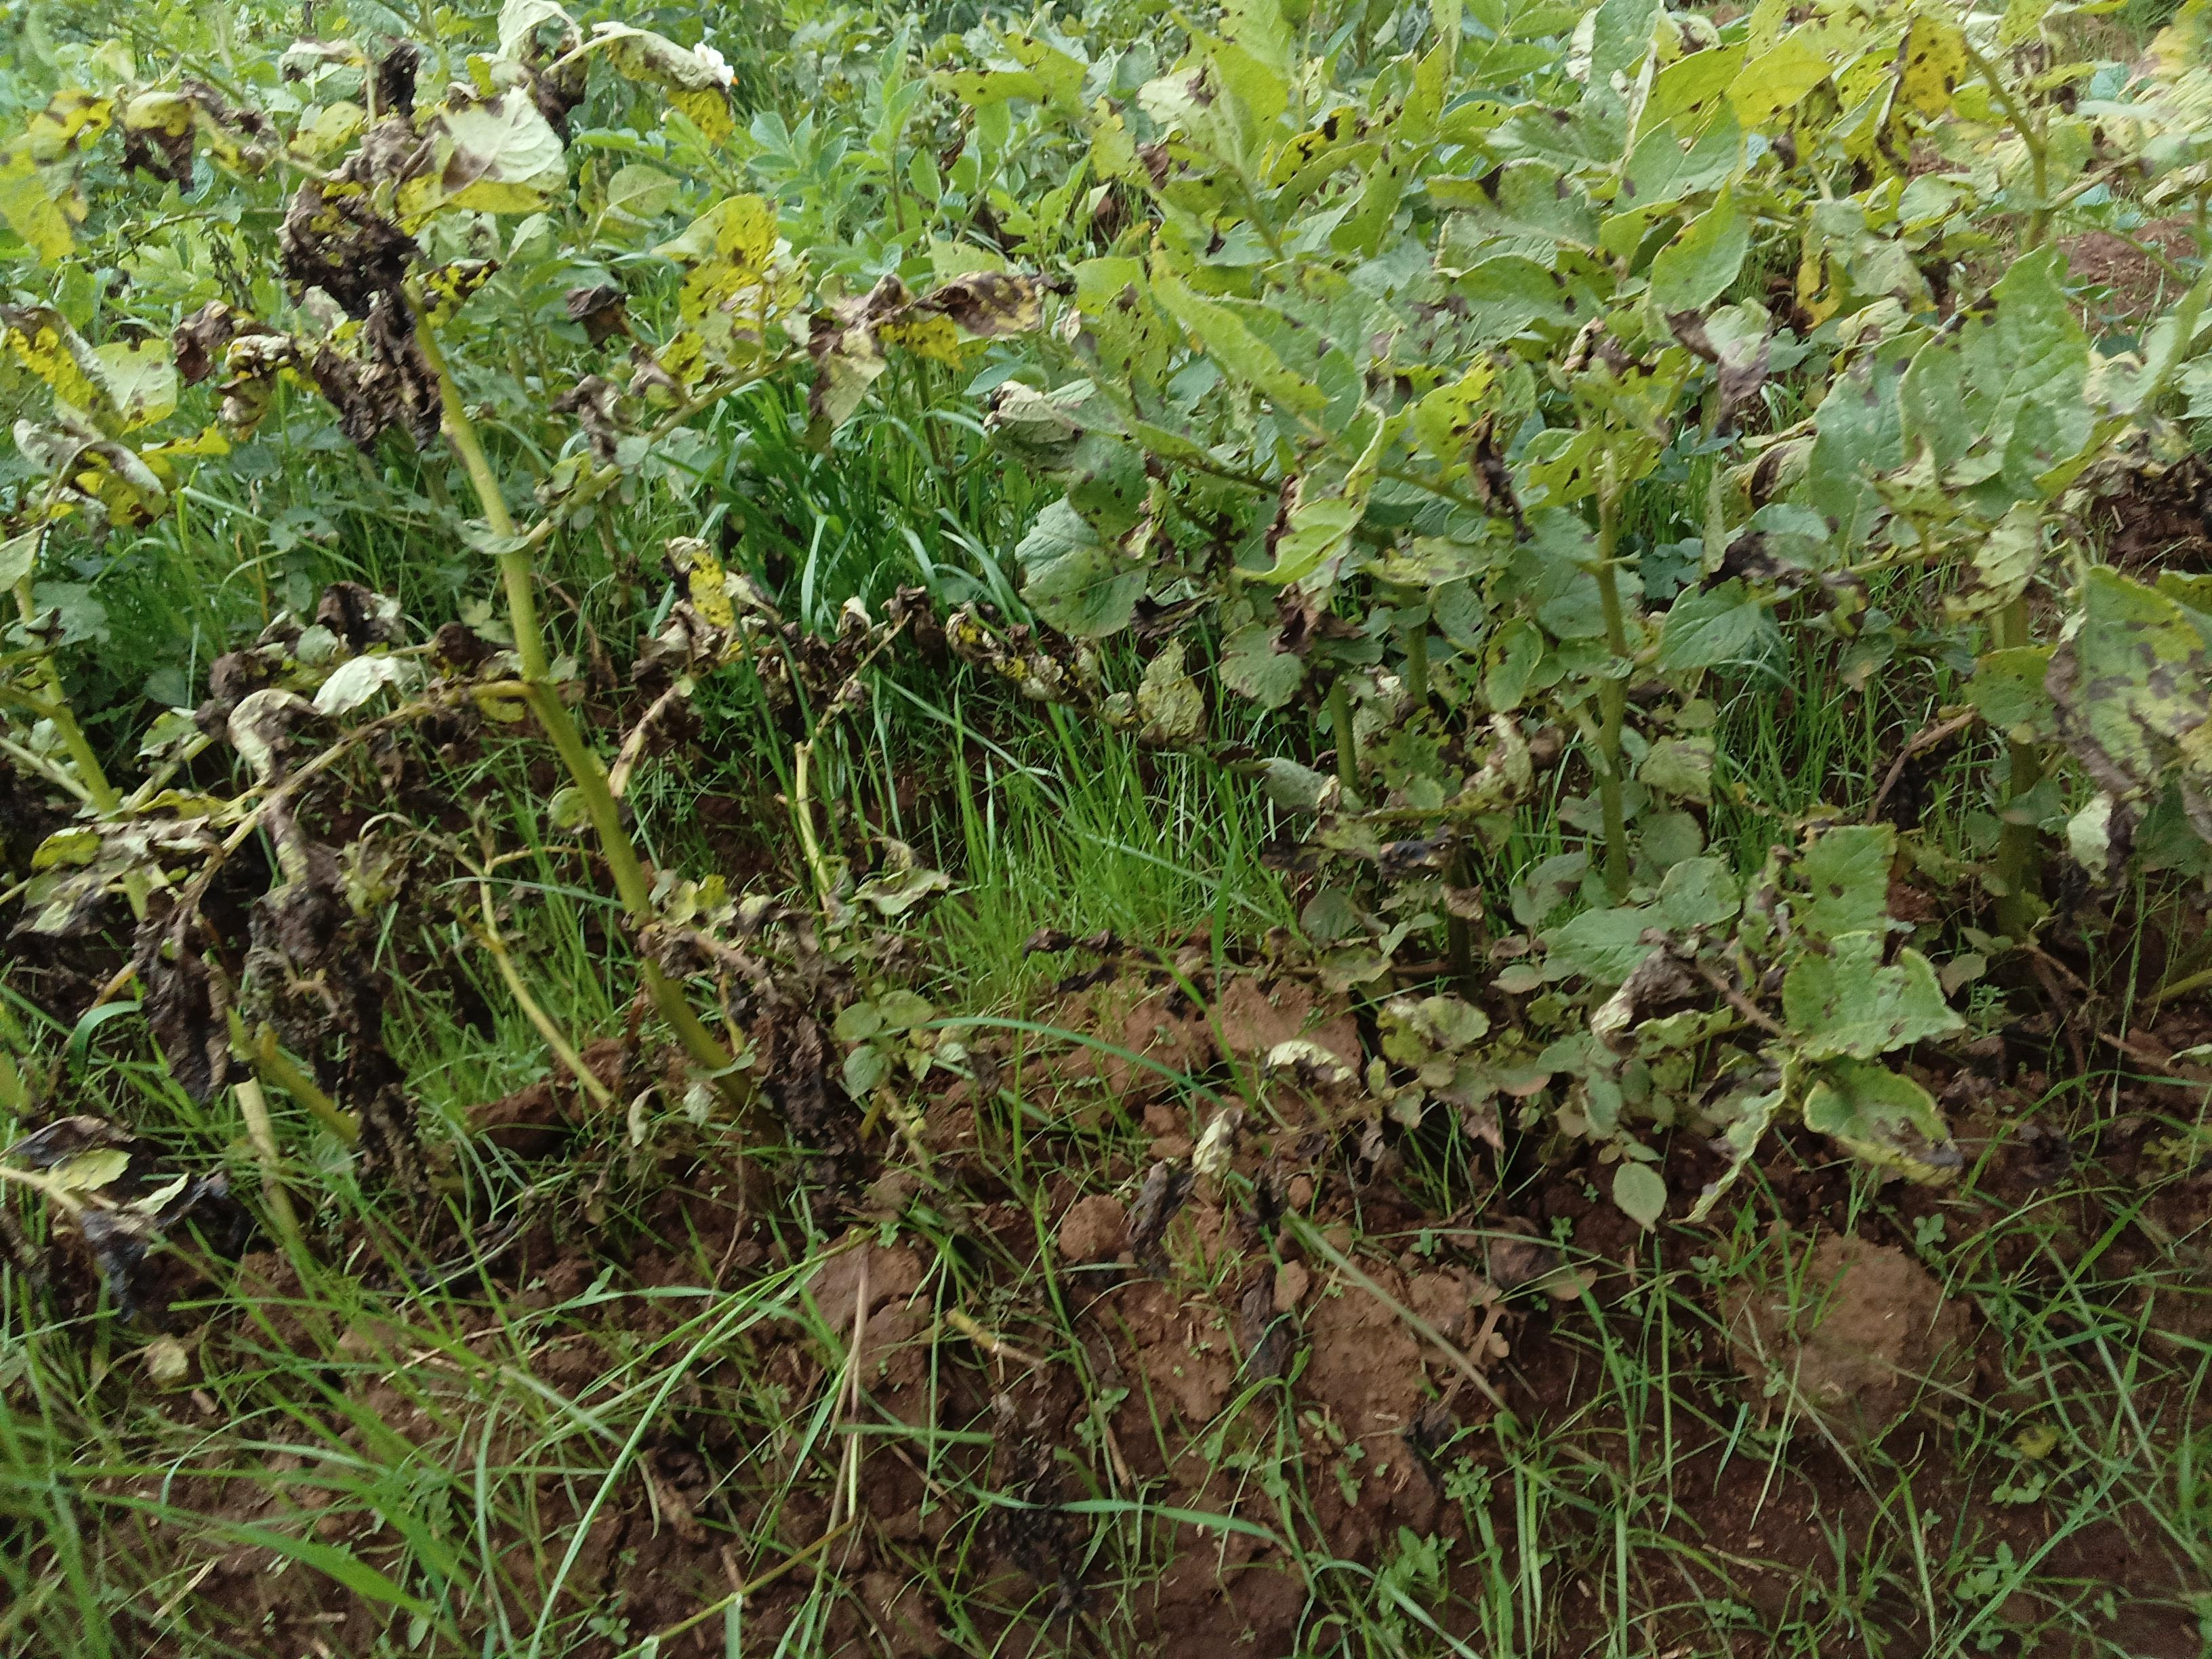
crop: potato
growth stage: harvest maturity
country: Kenya
